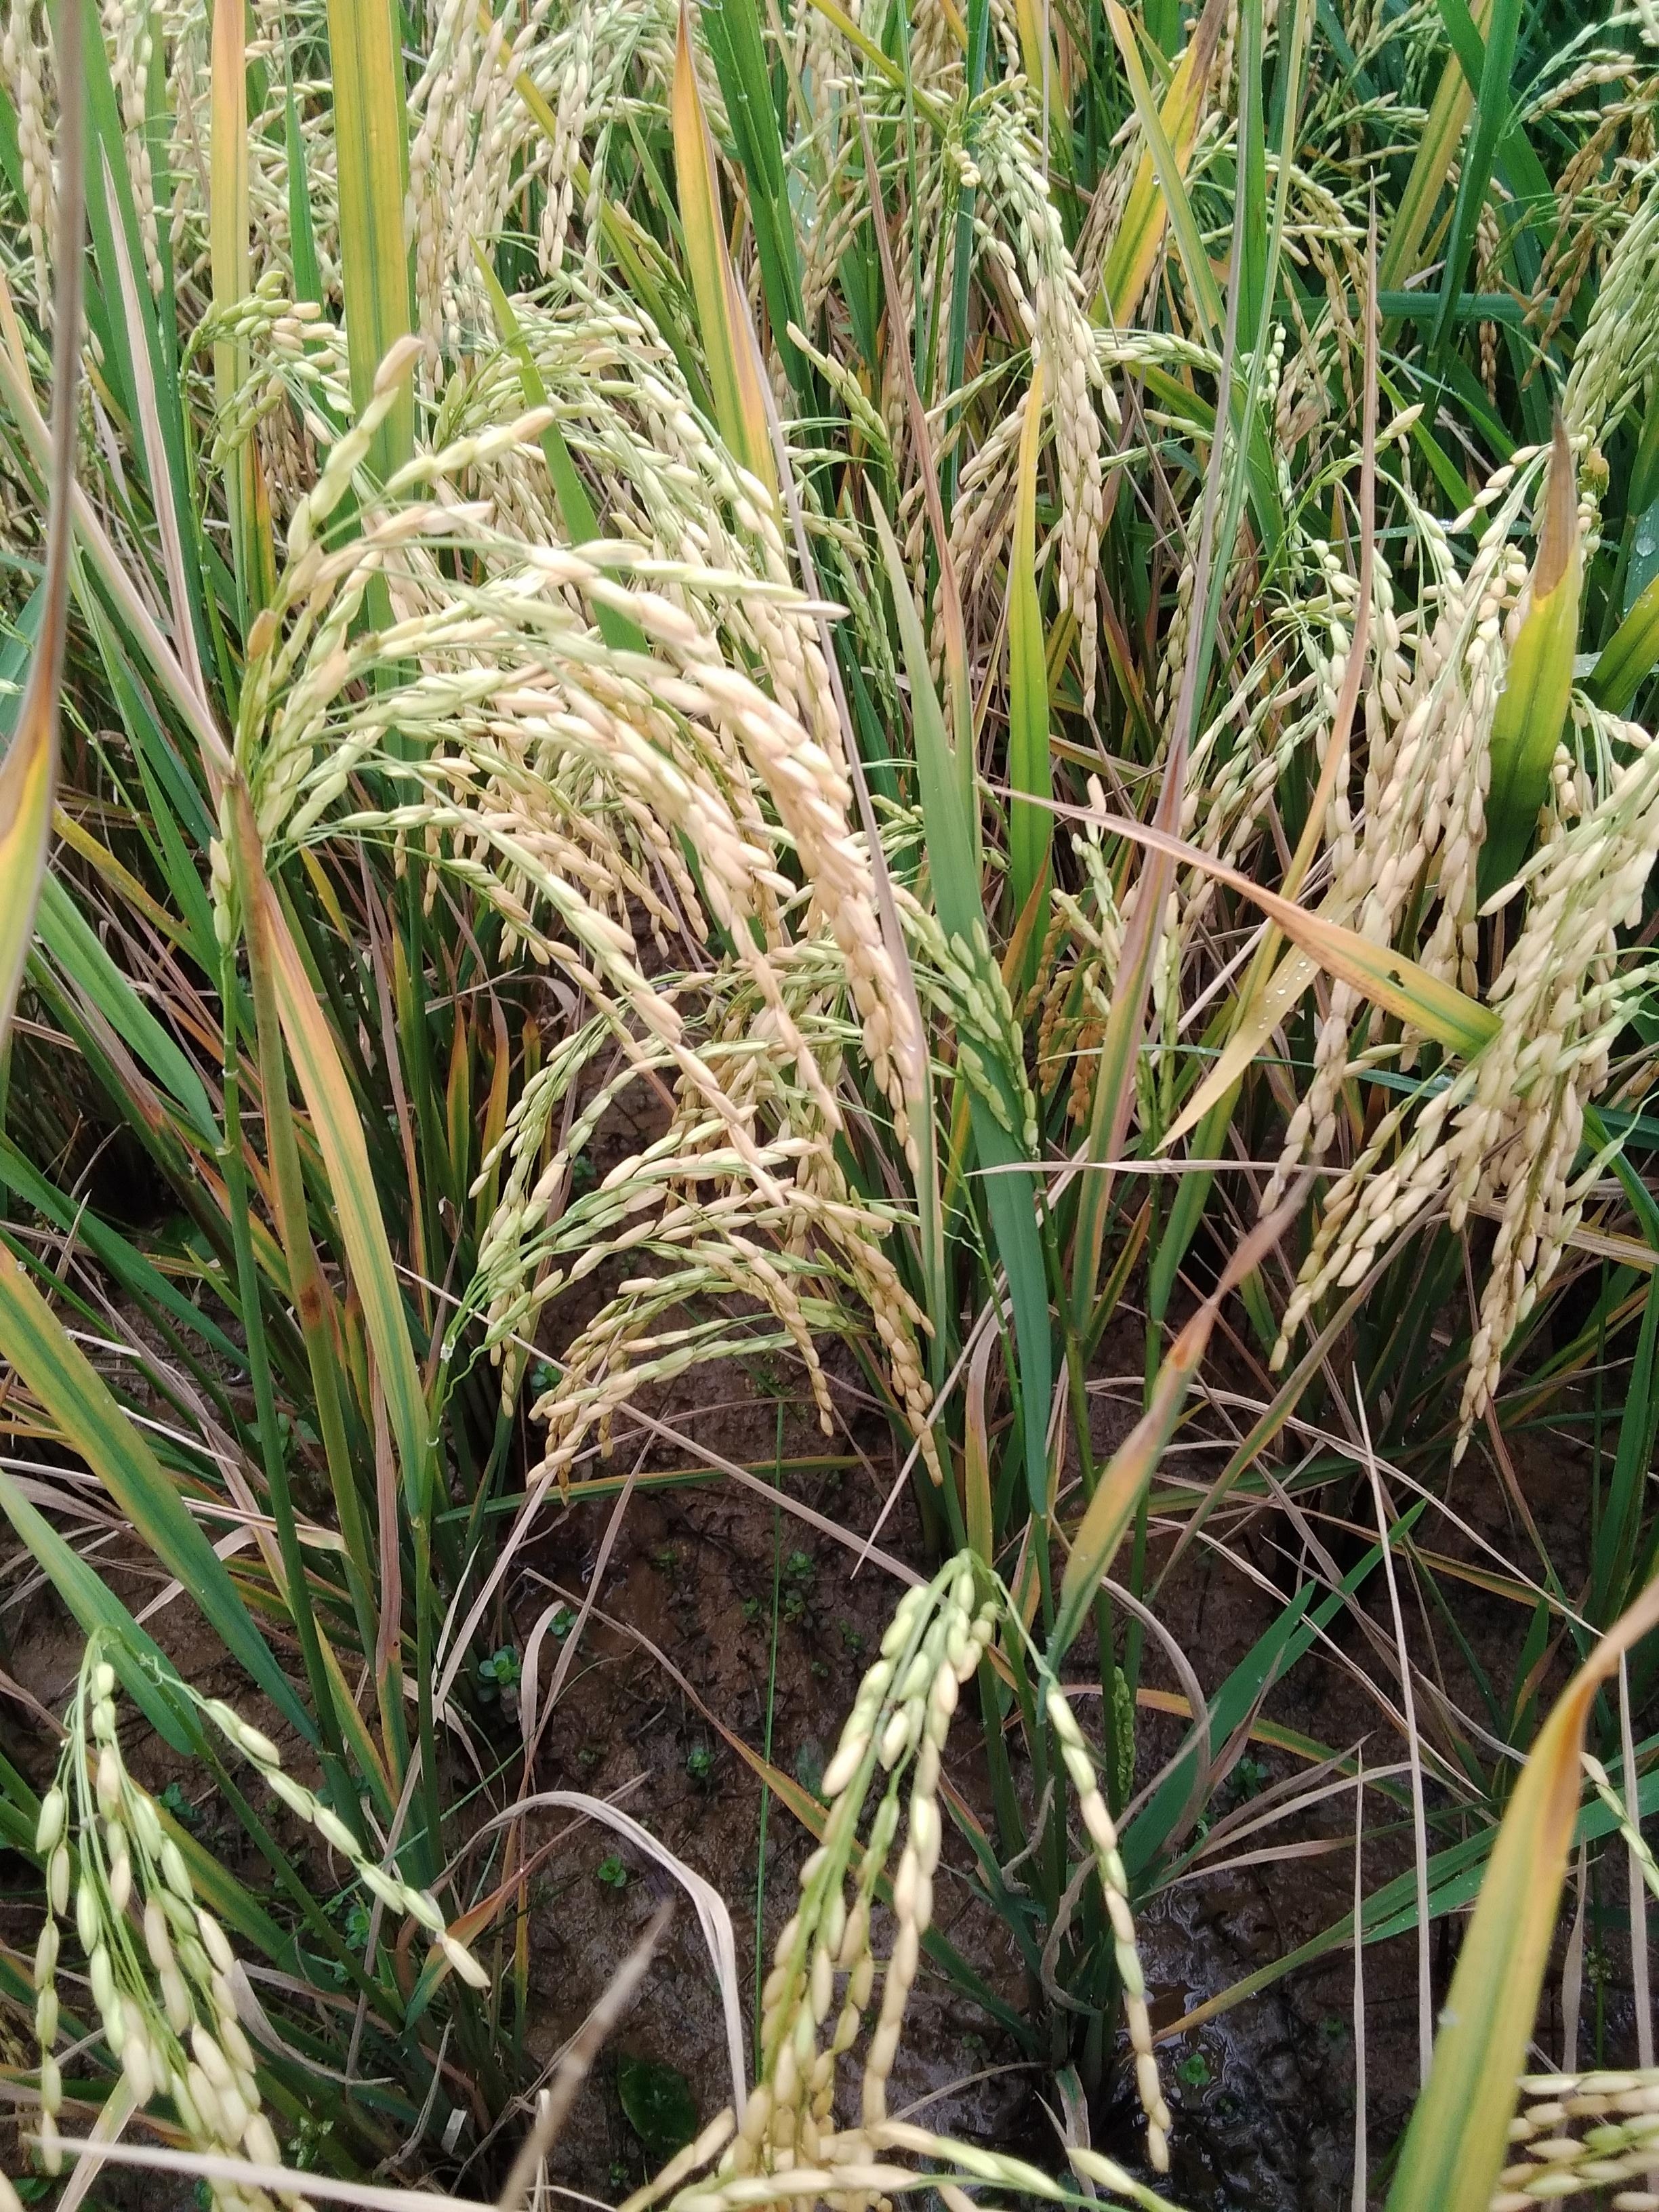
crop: rice
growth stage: ripening
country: Nigeria
